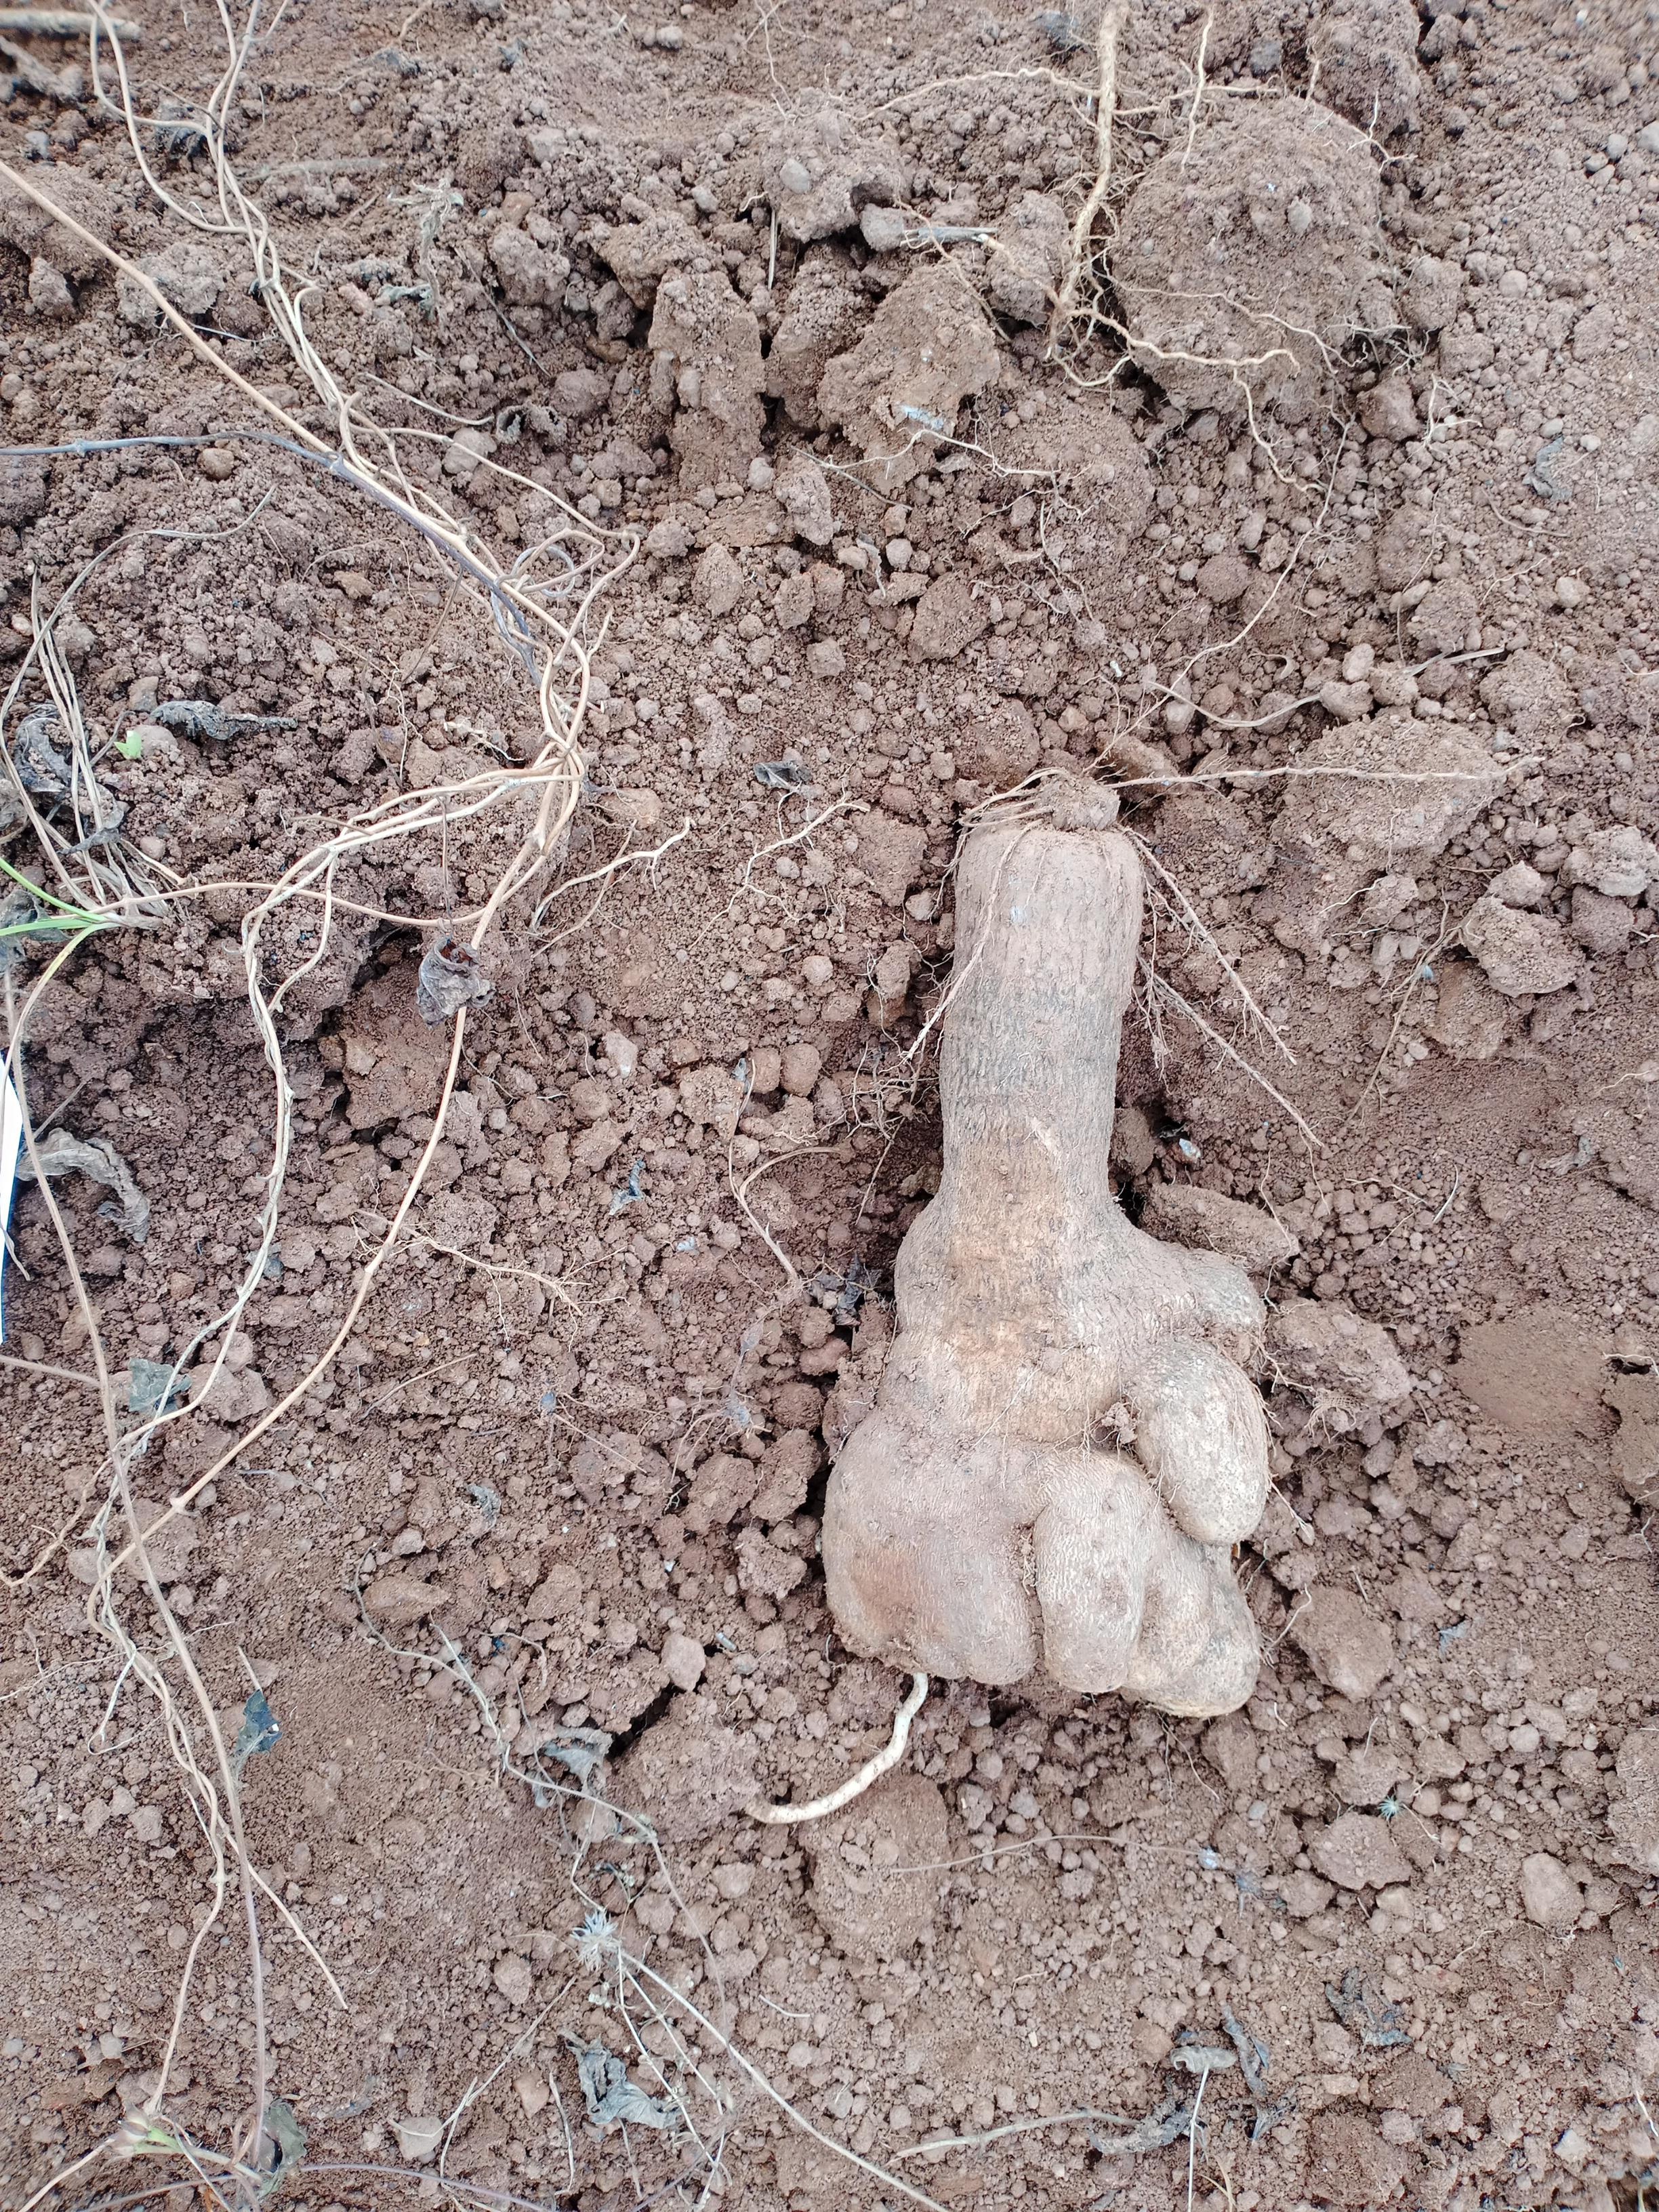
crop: yam
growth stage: harvest
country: Nigeria
